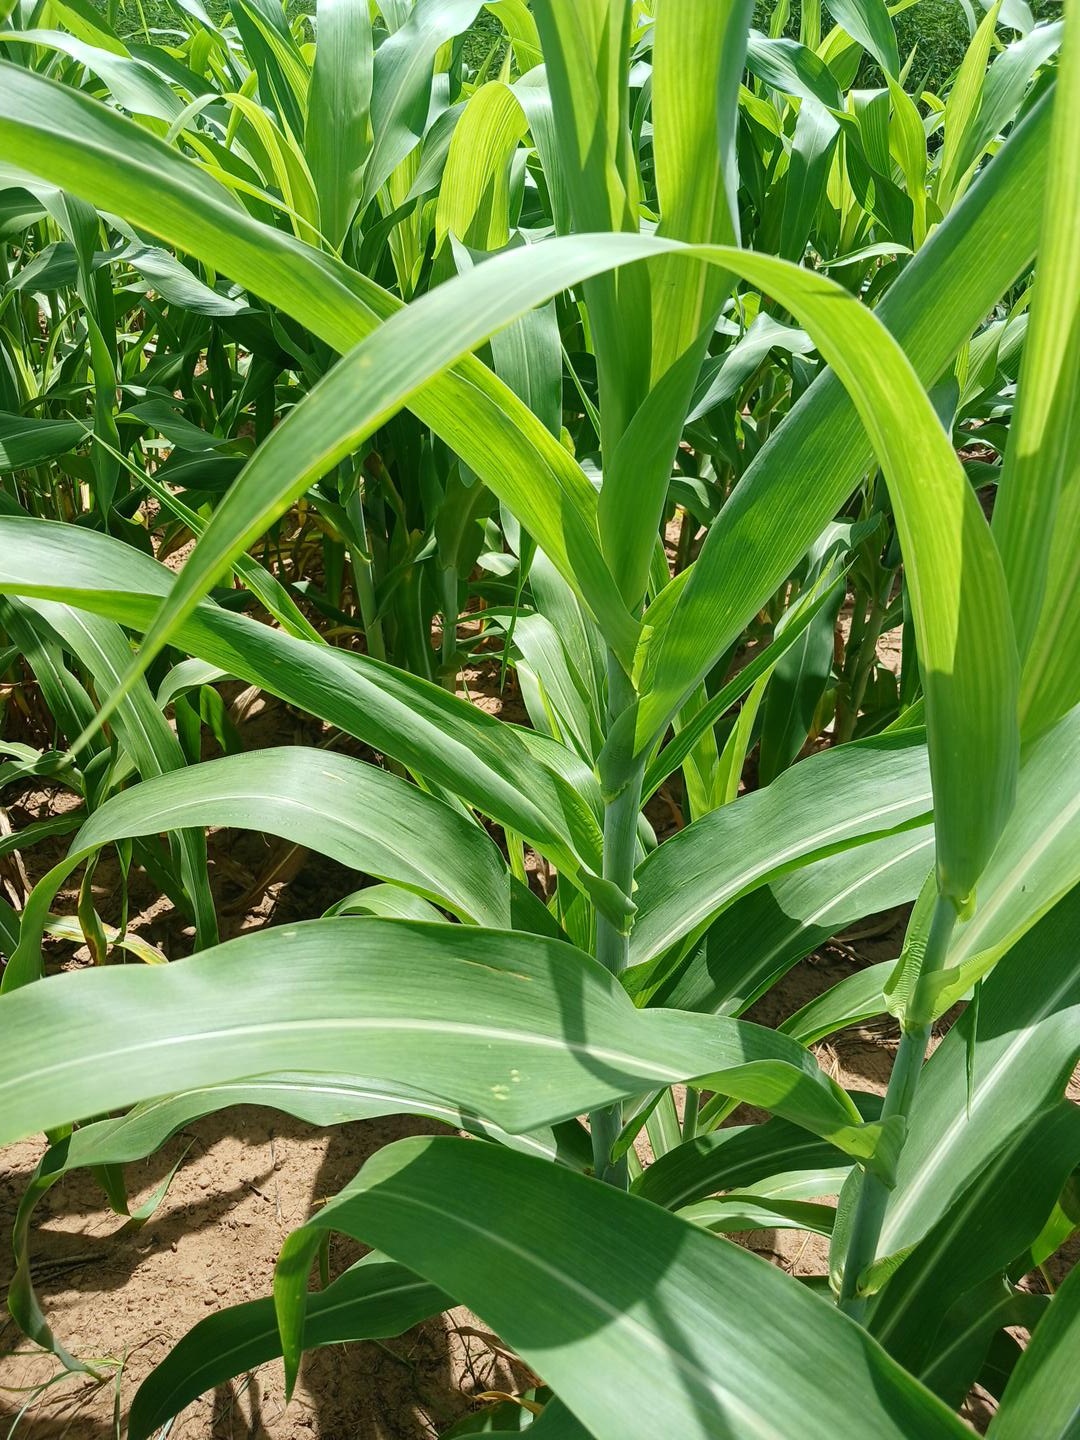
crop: sorghum
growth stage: vegetative
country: Senegal
